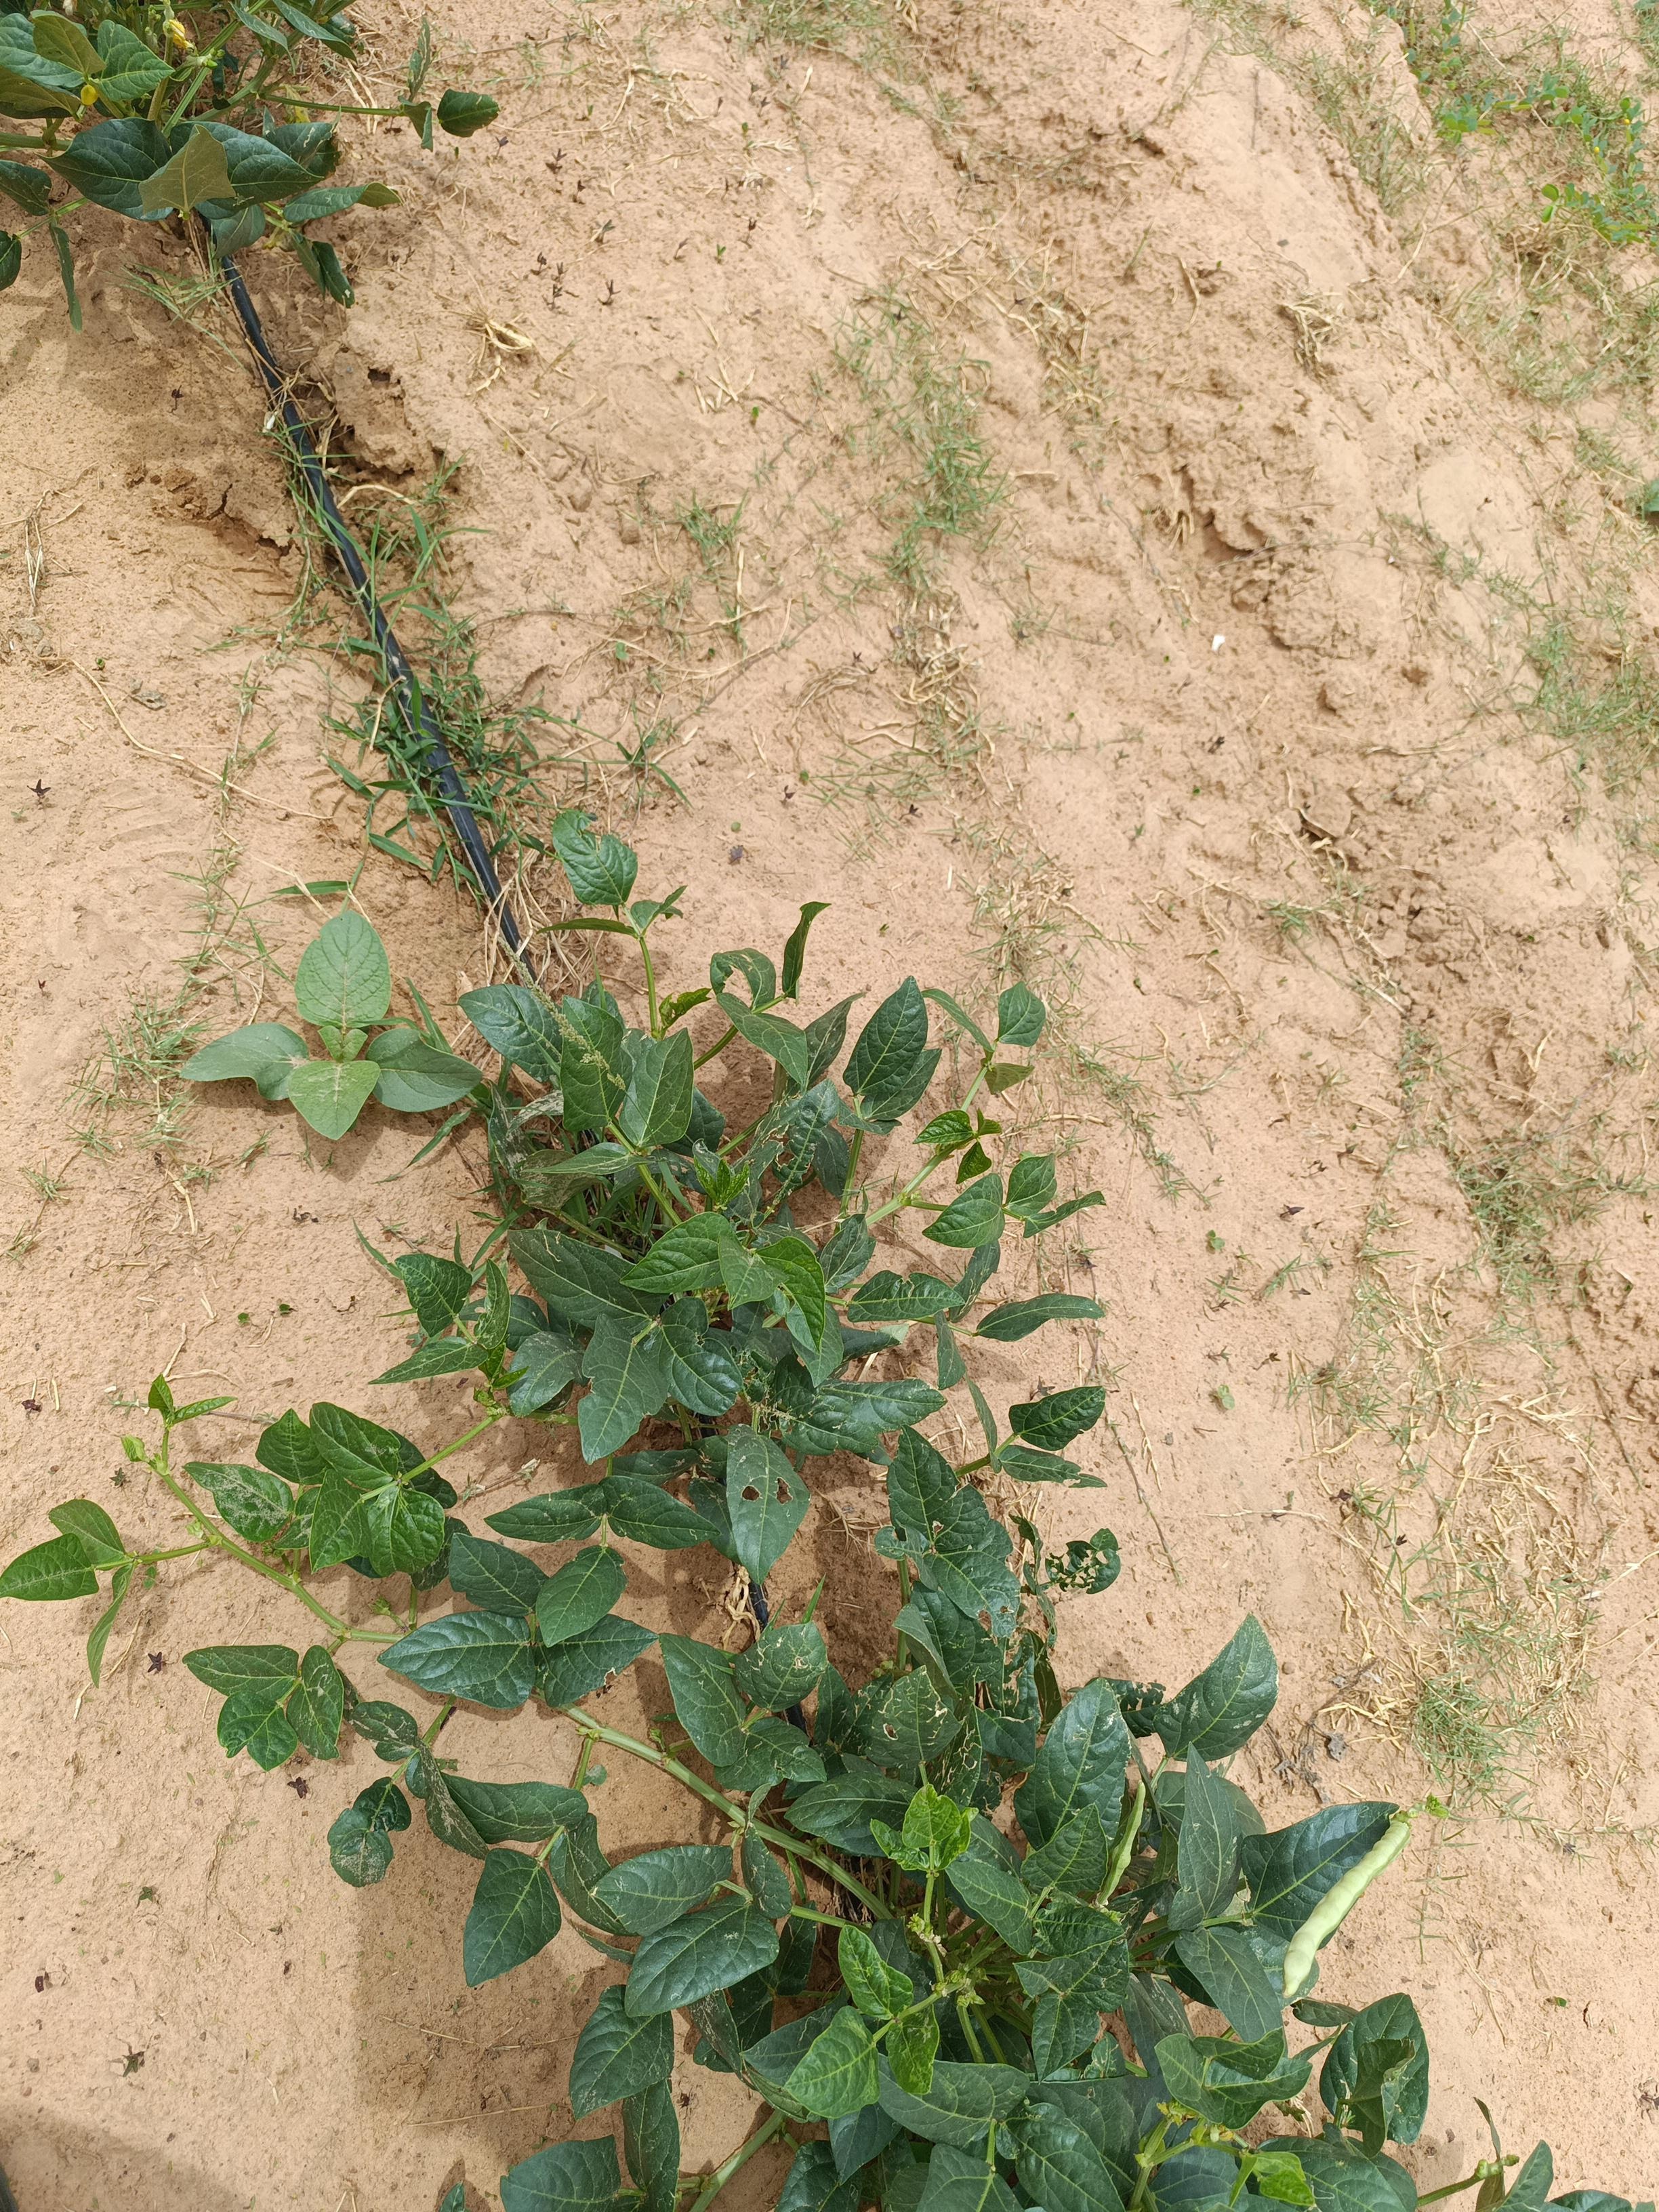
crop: cowpea
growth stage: flowering
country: Nigeria
